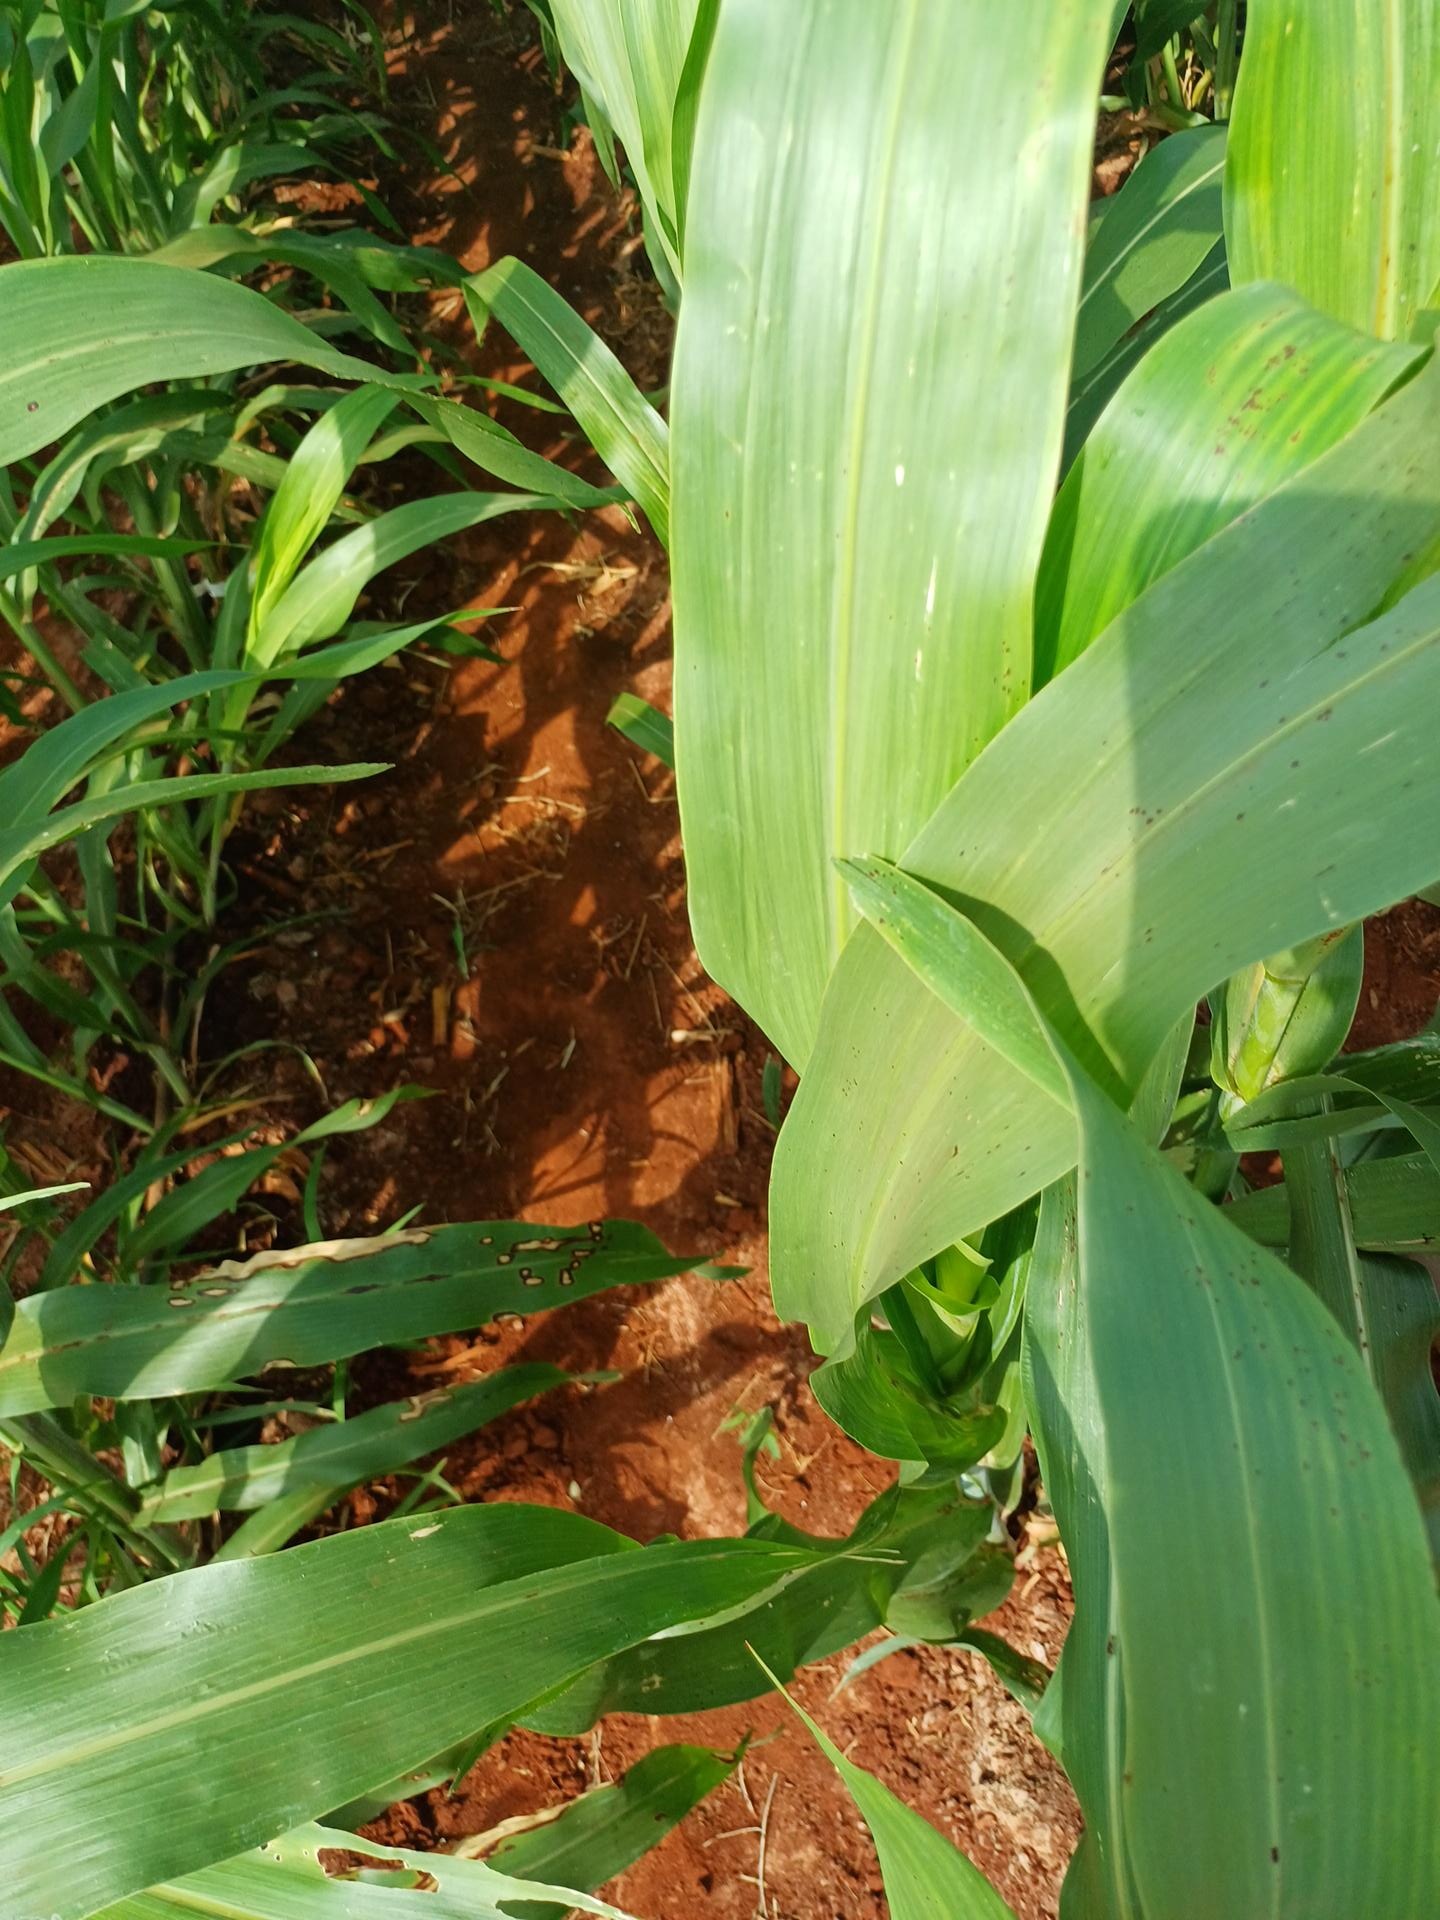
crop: sorghum
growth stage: vegetative
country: Kenya
